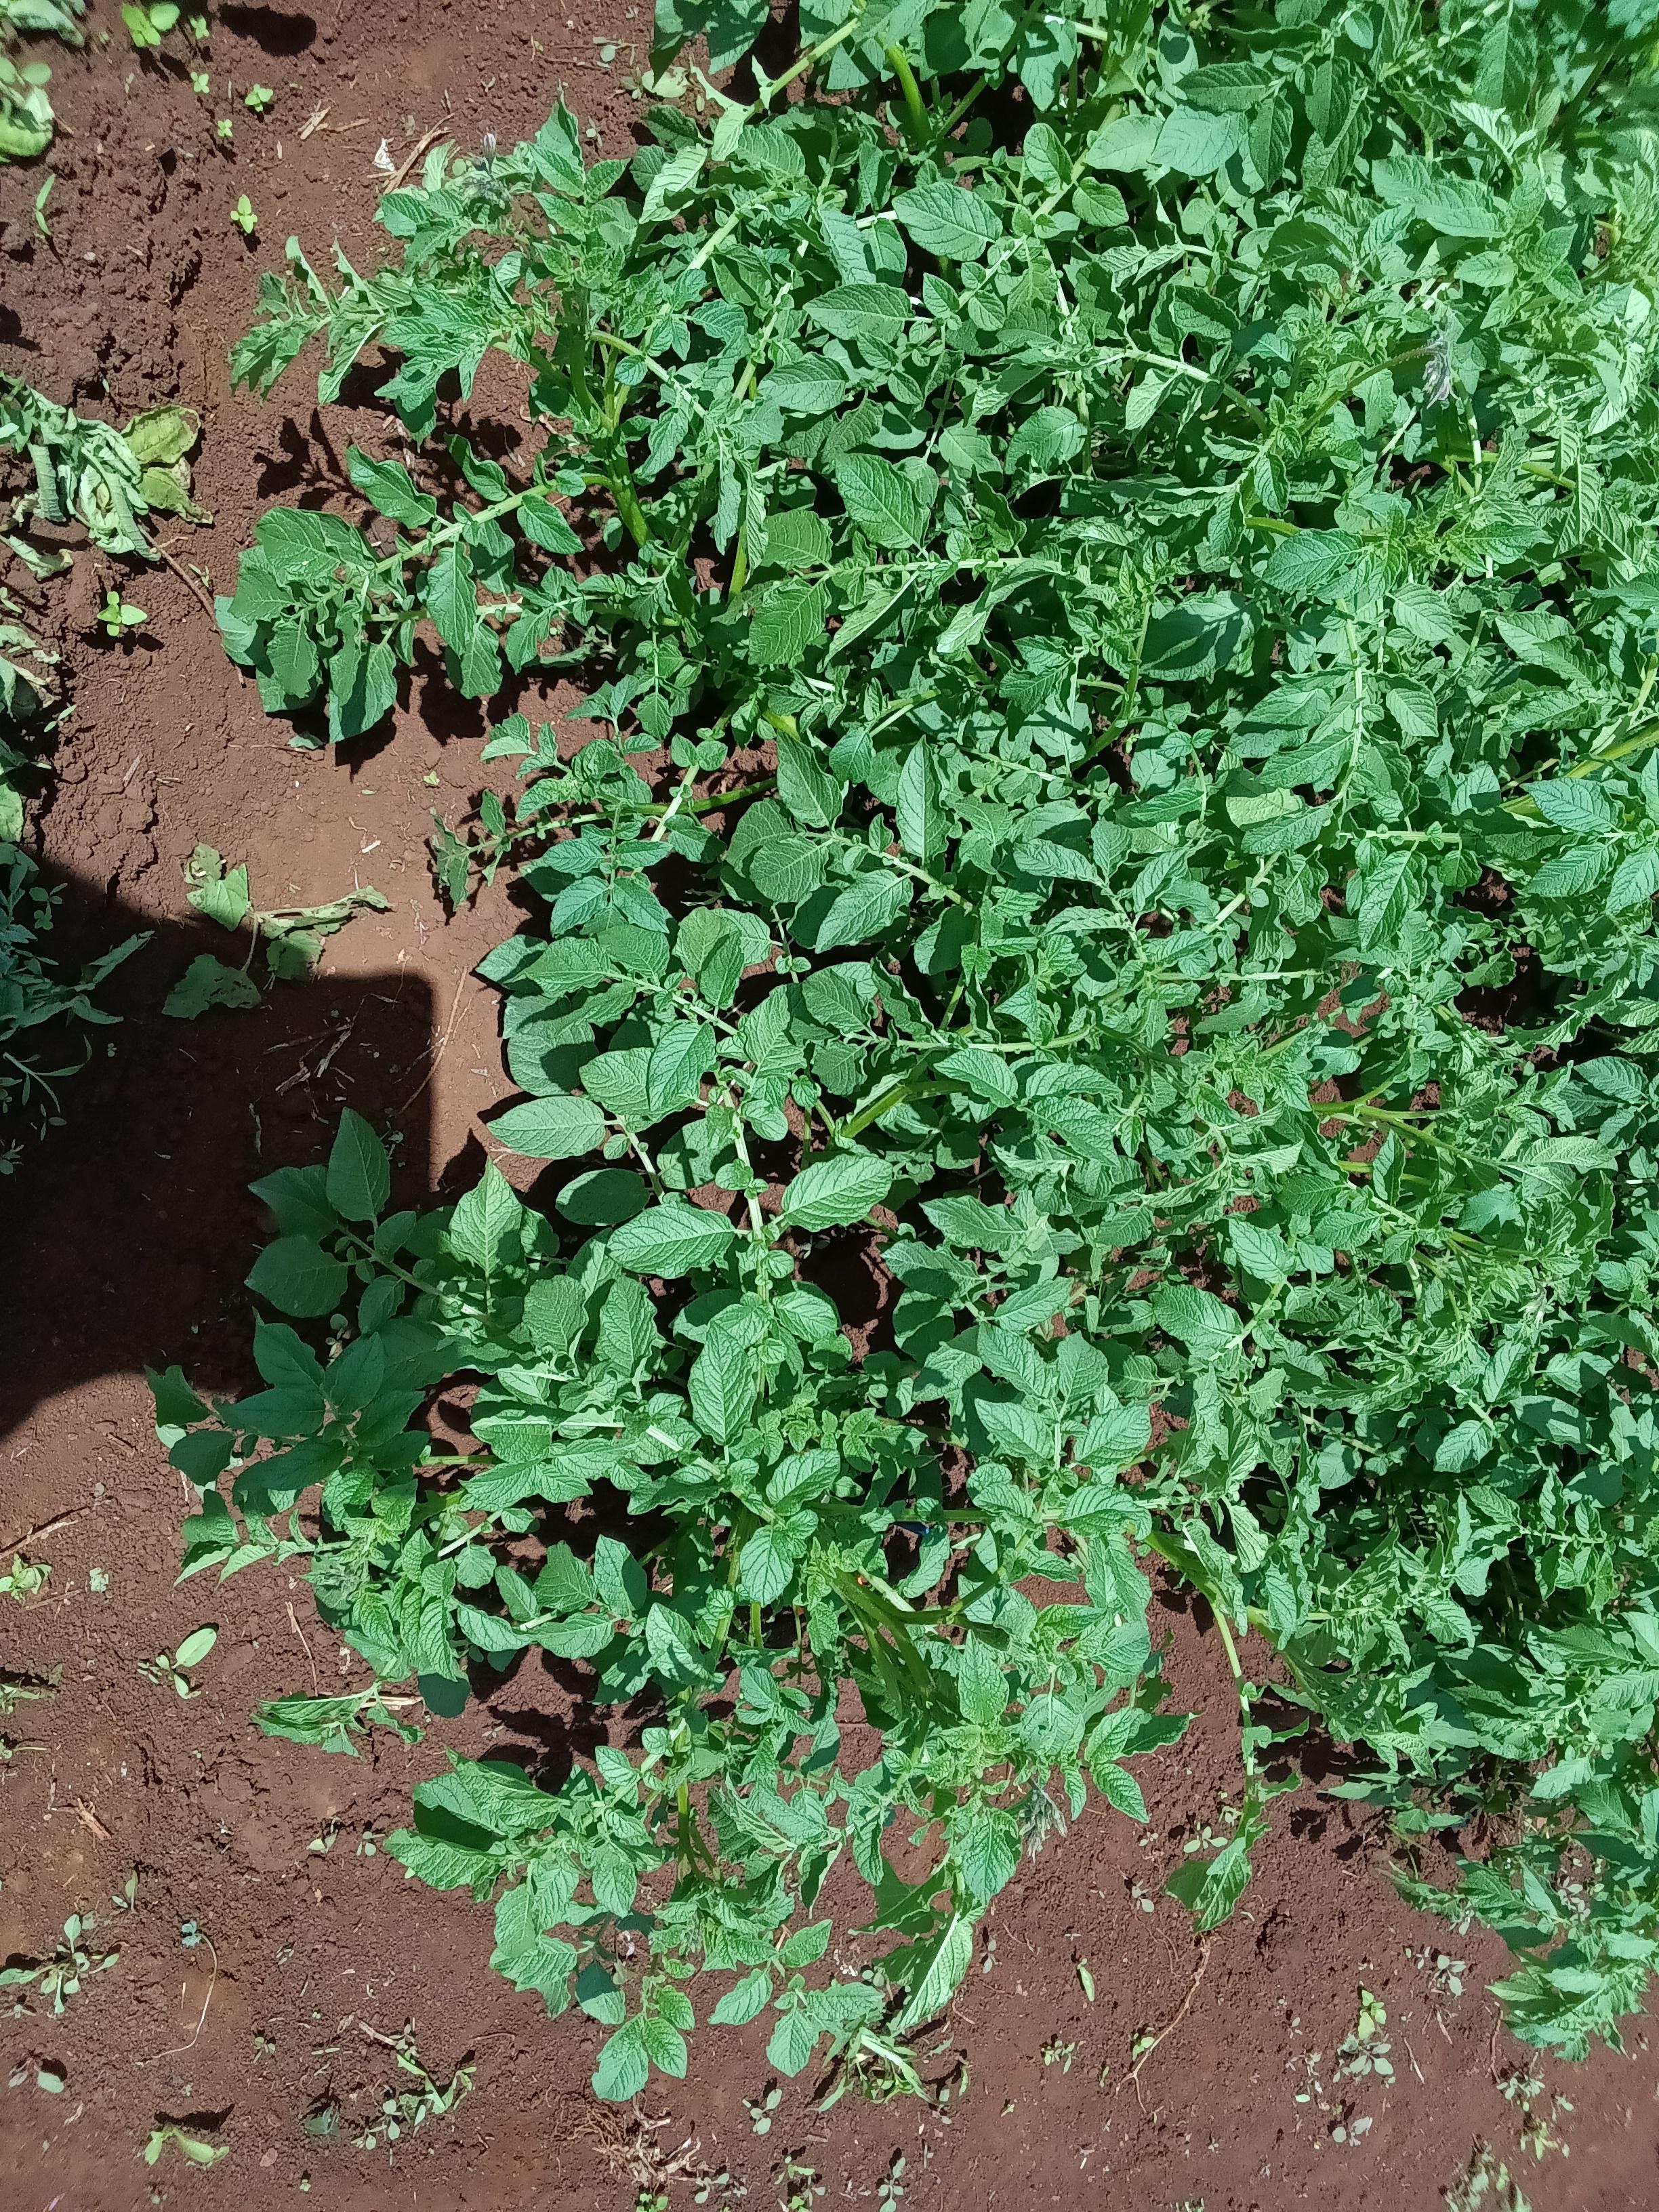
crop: potato
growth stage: vegetative
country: Kenya
